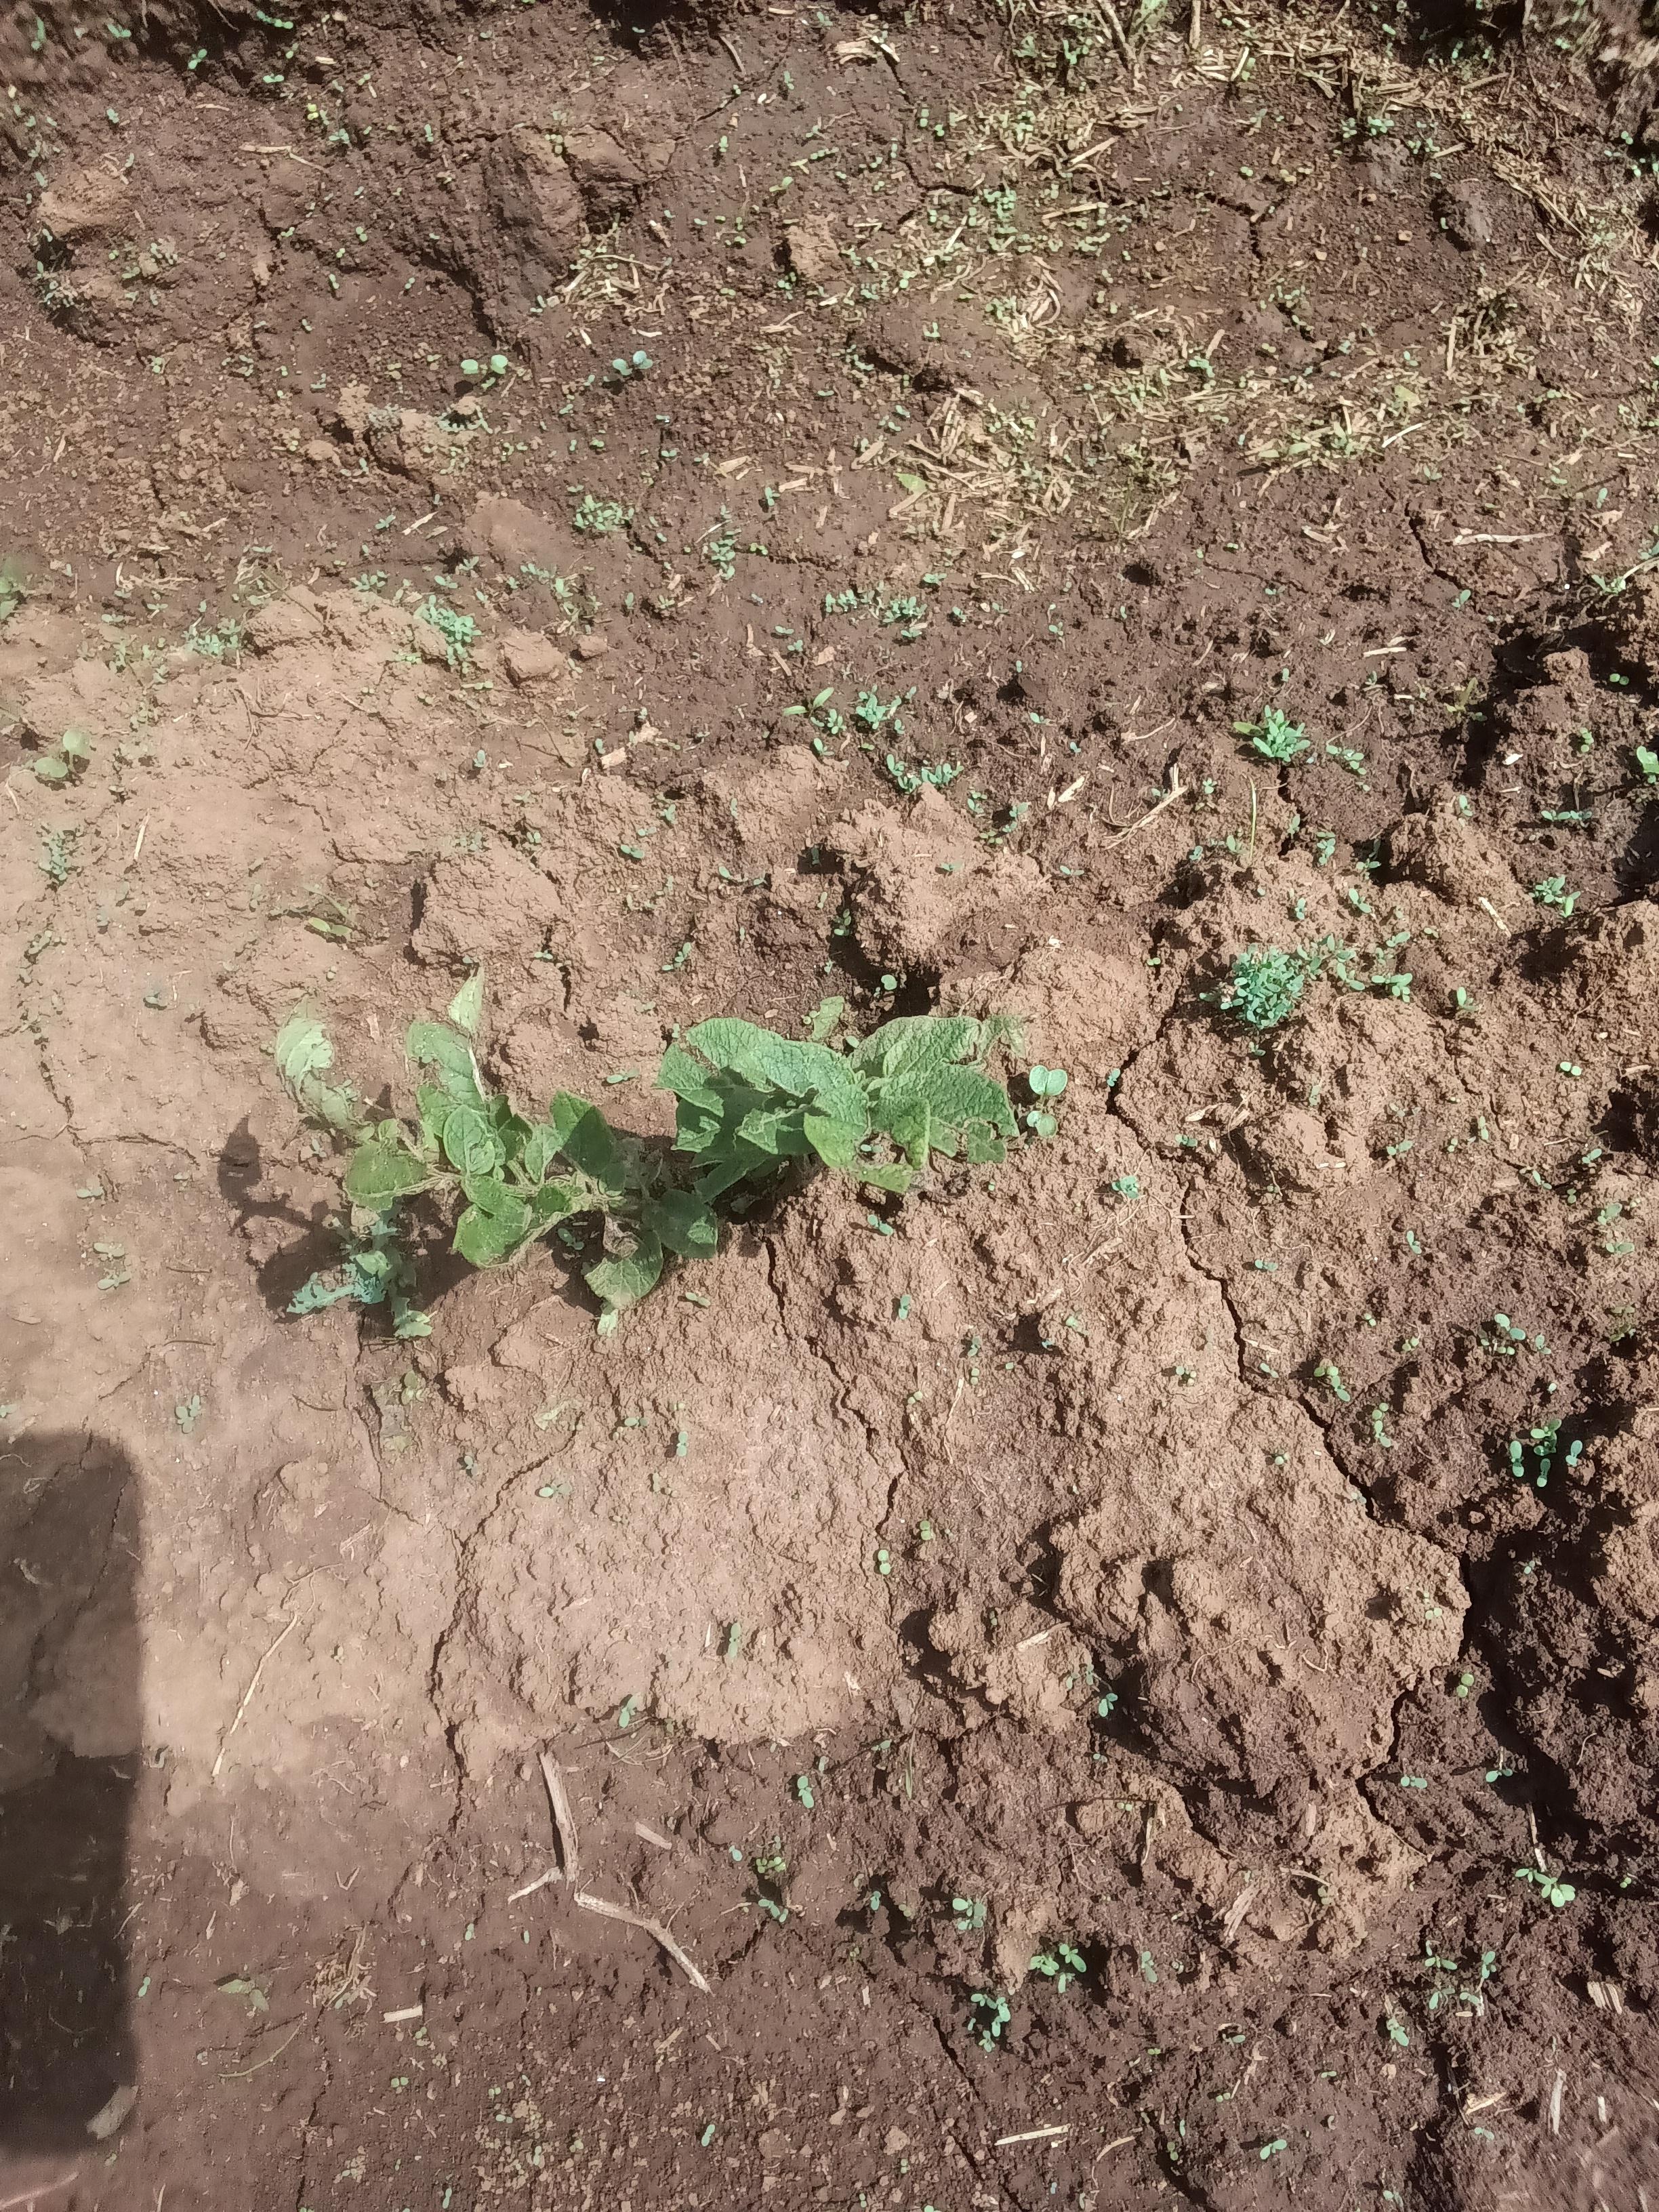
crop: potato
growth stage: vegetative
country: Kenya
